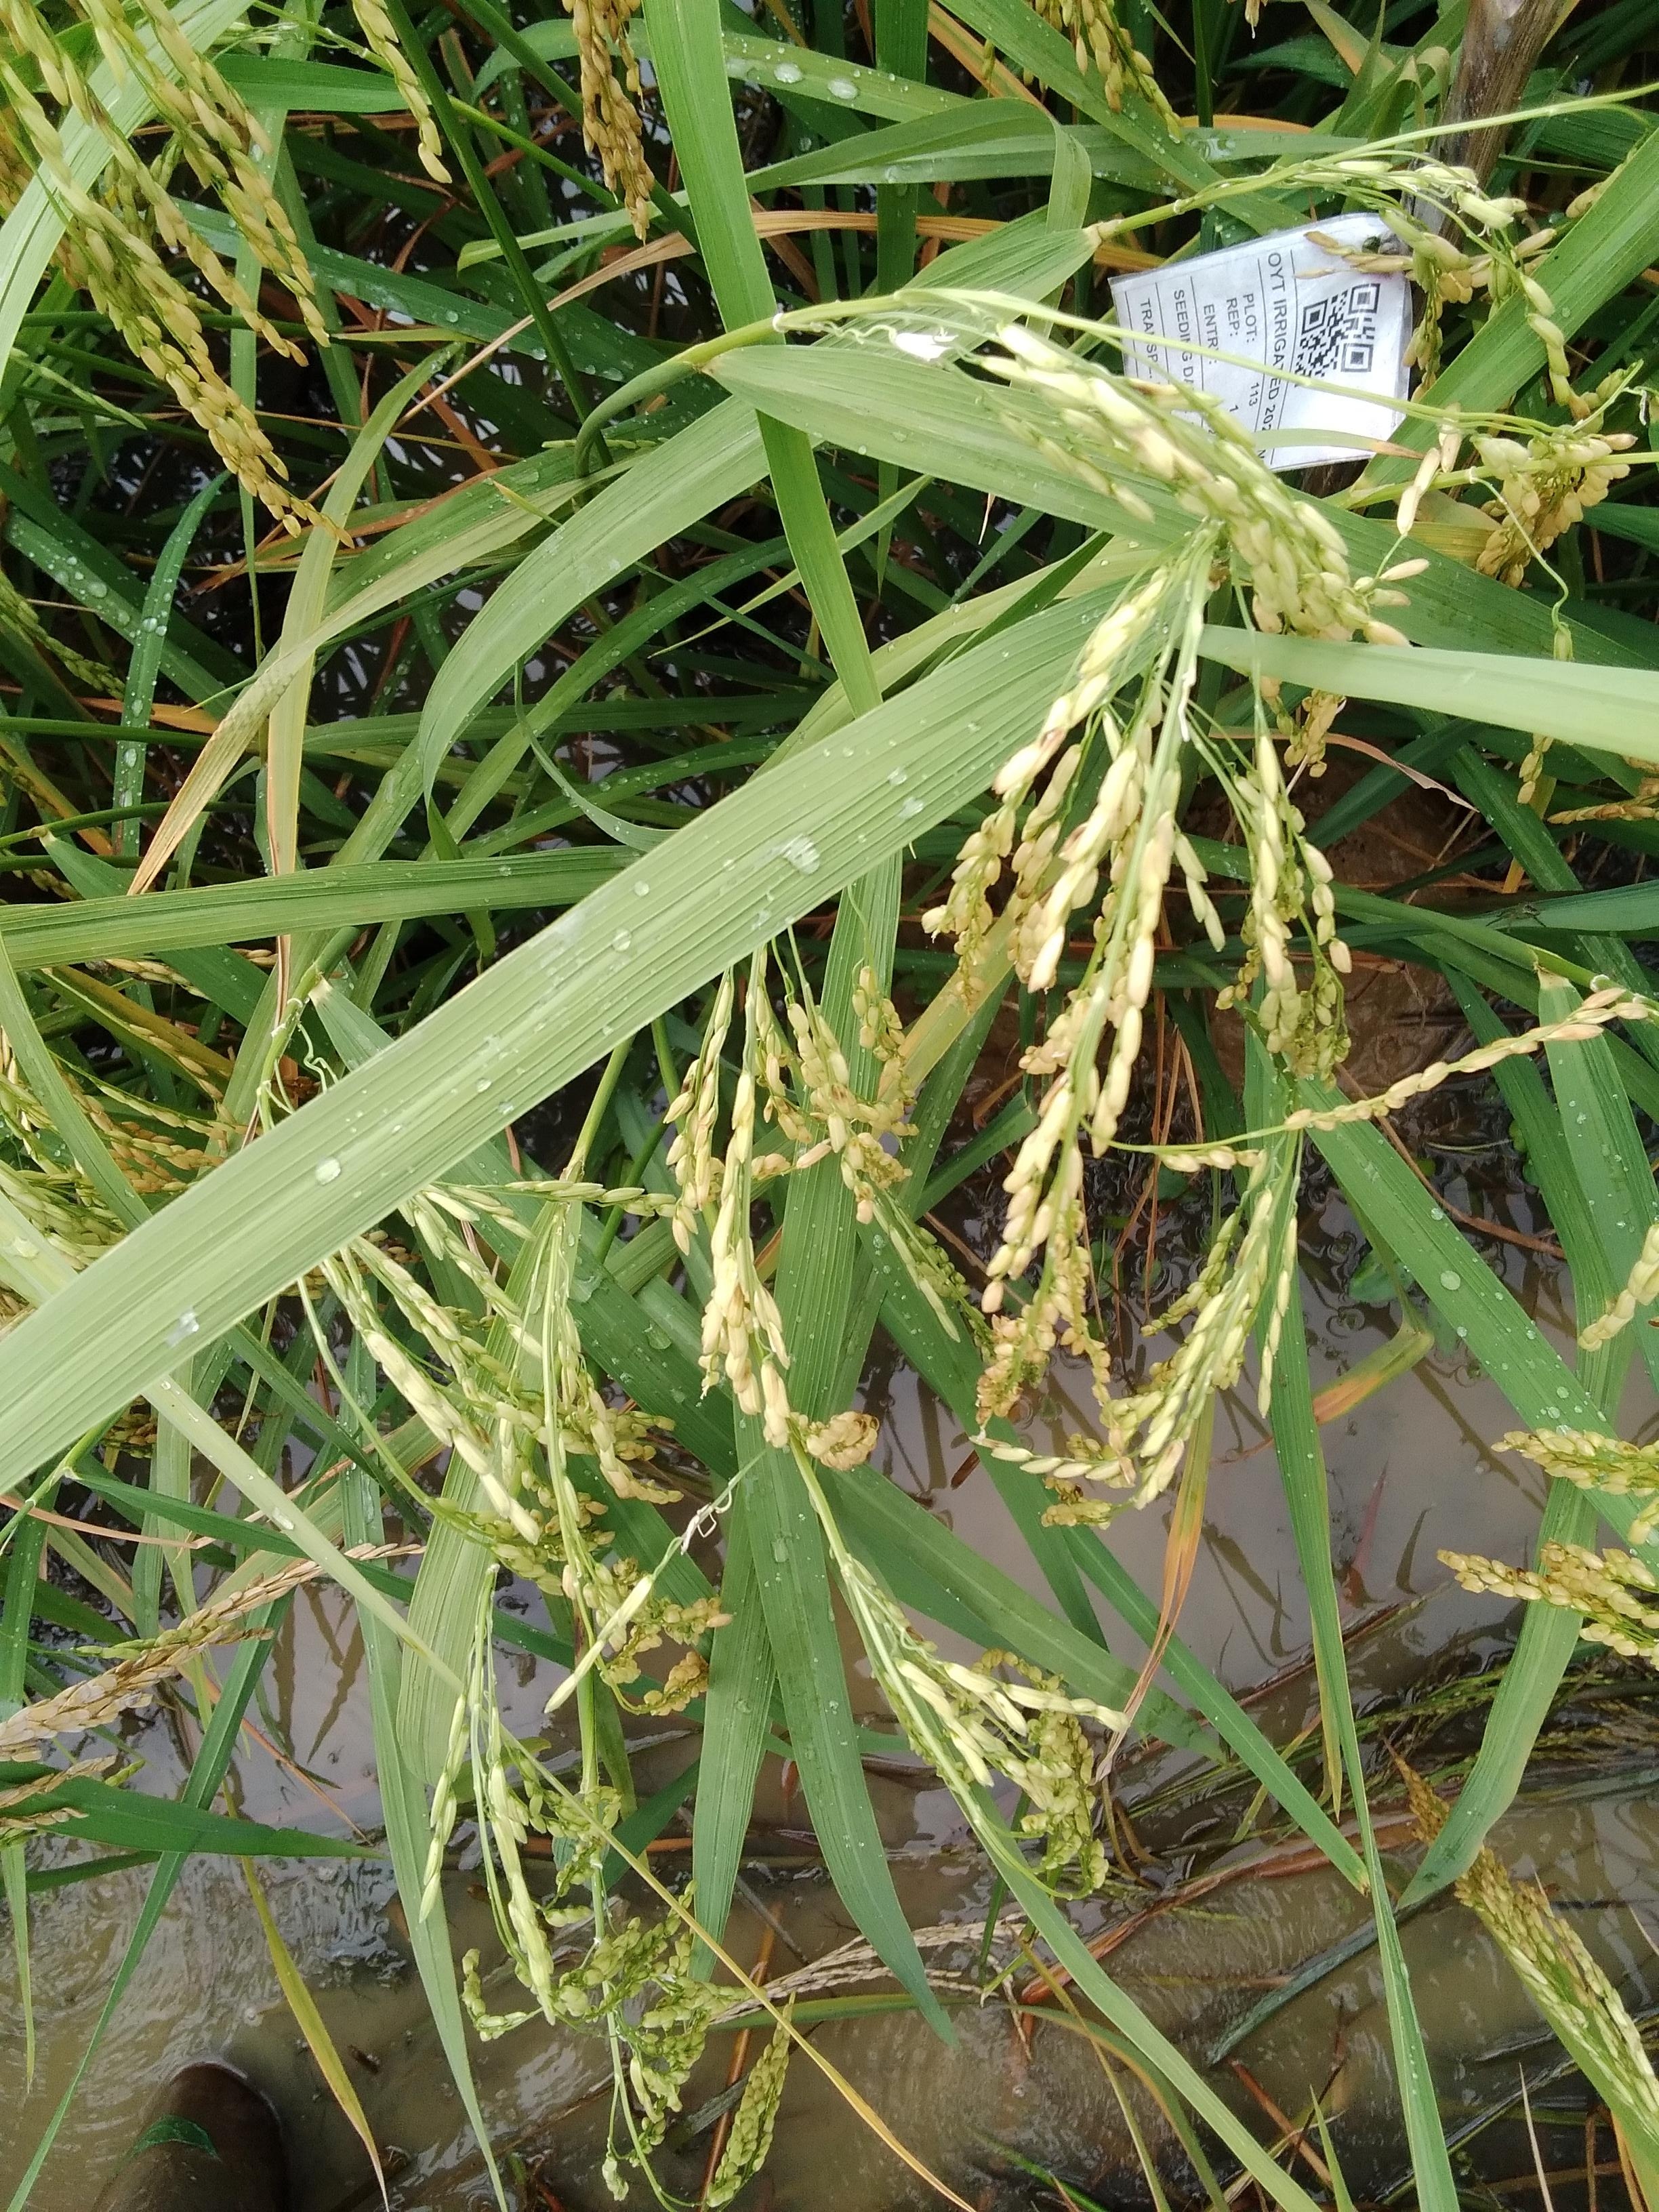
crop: rice
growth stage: ripening
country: Nigeria
